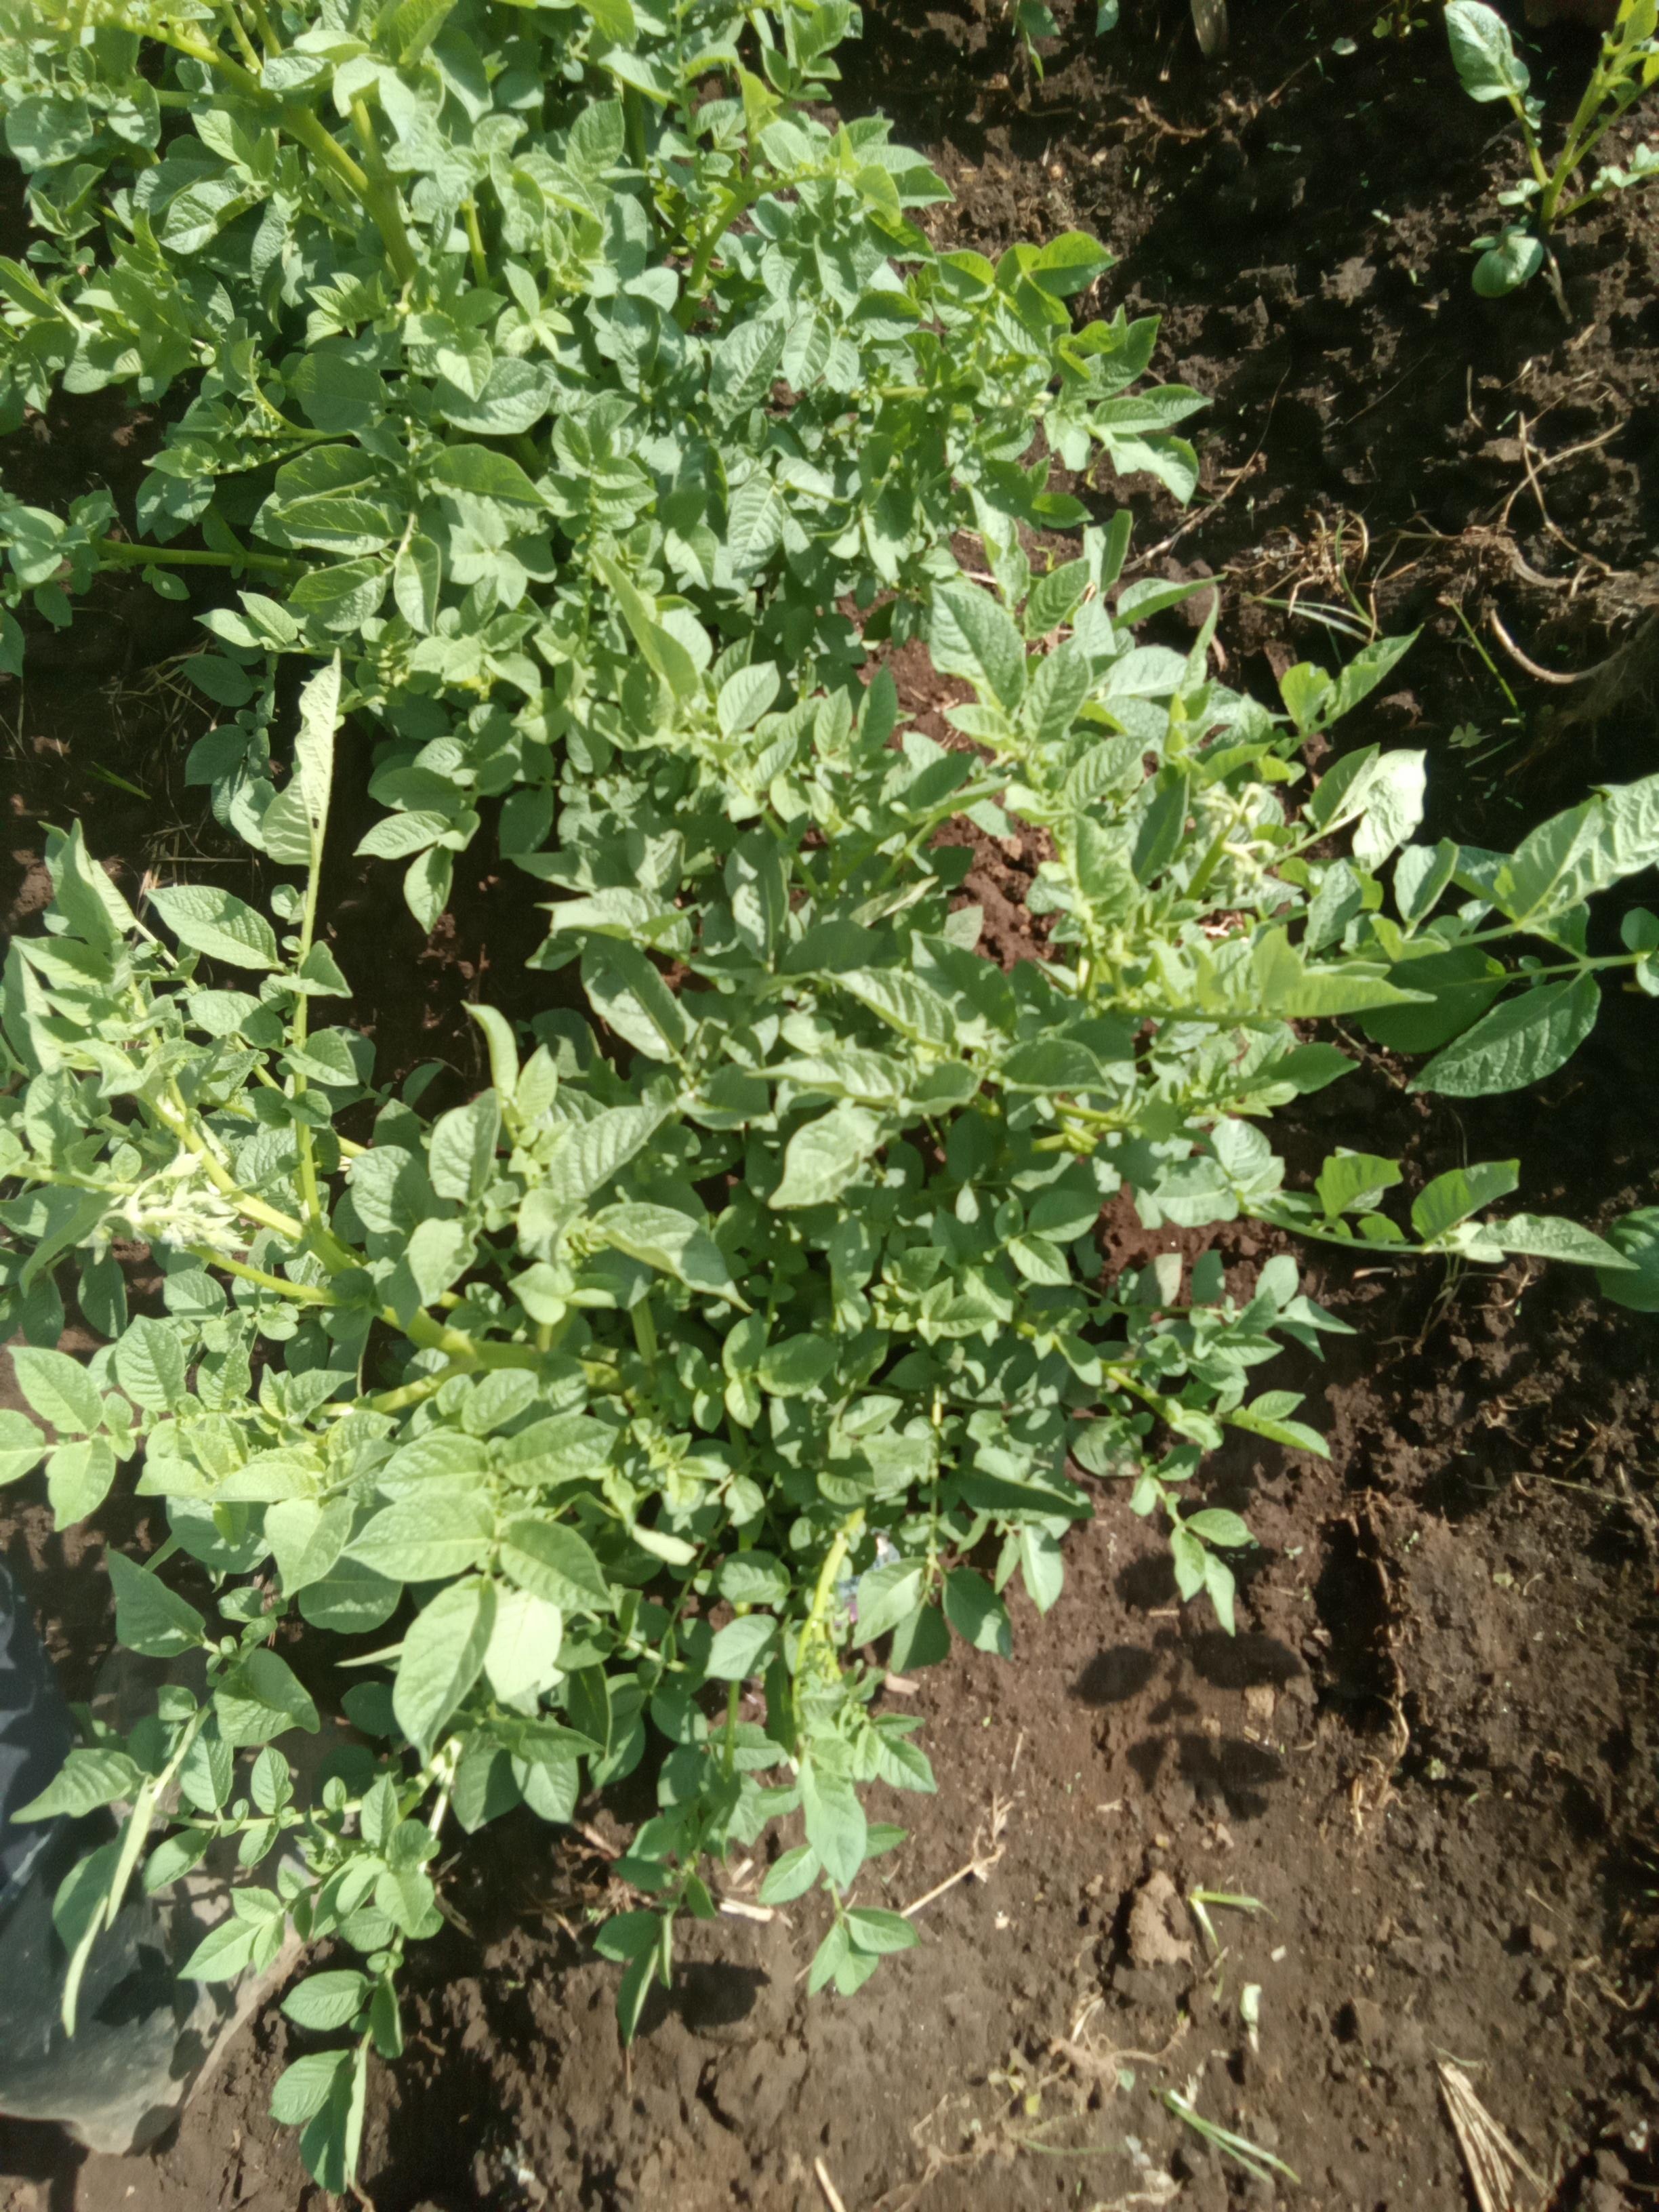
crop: potato
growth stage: flowering
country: Kenya
